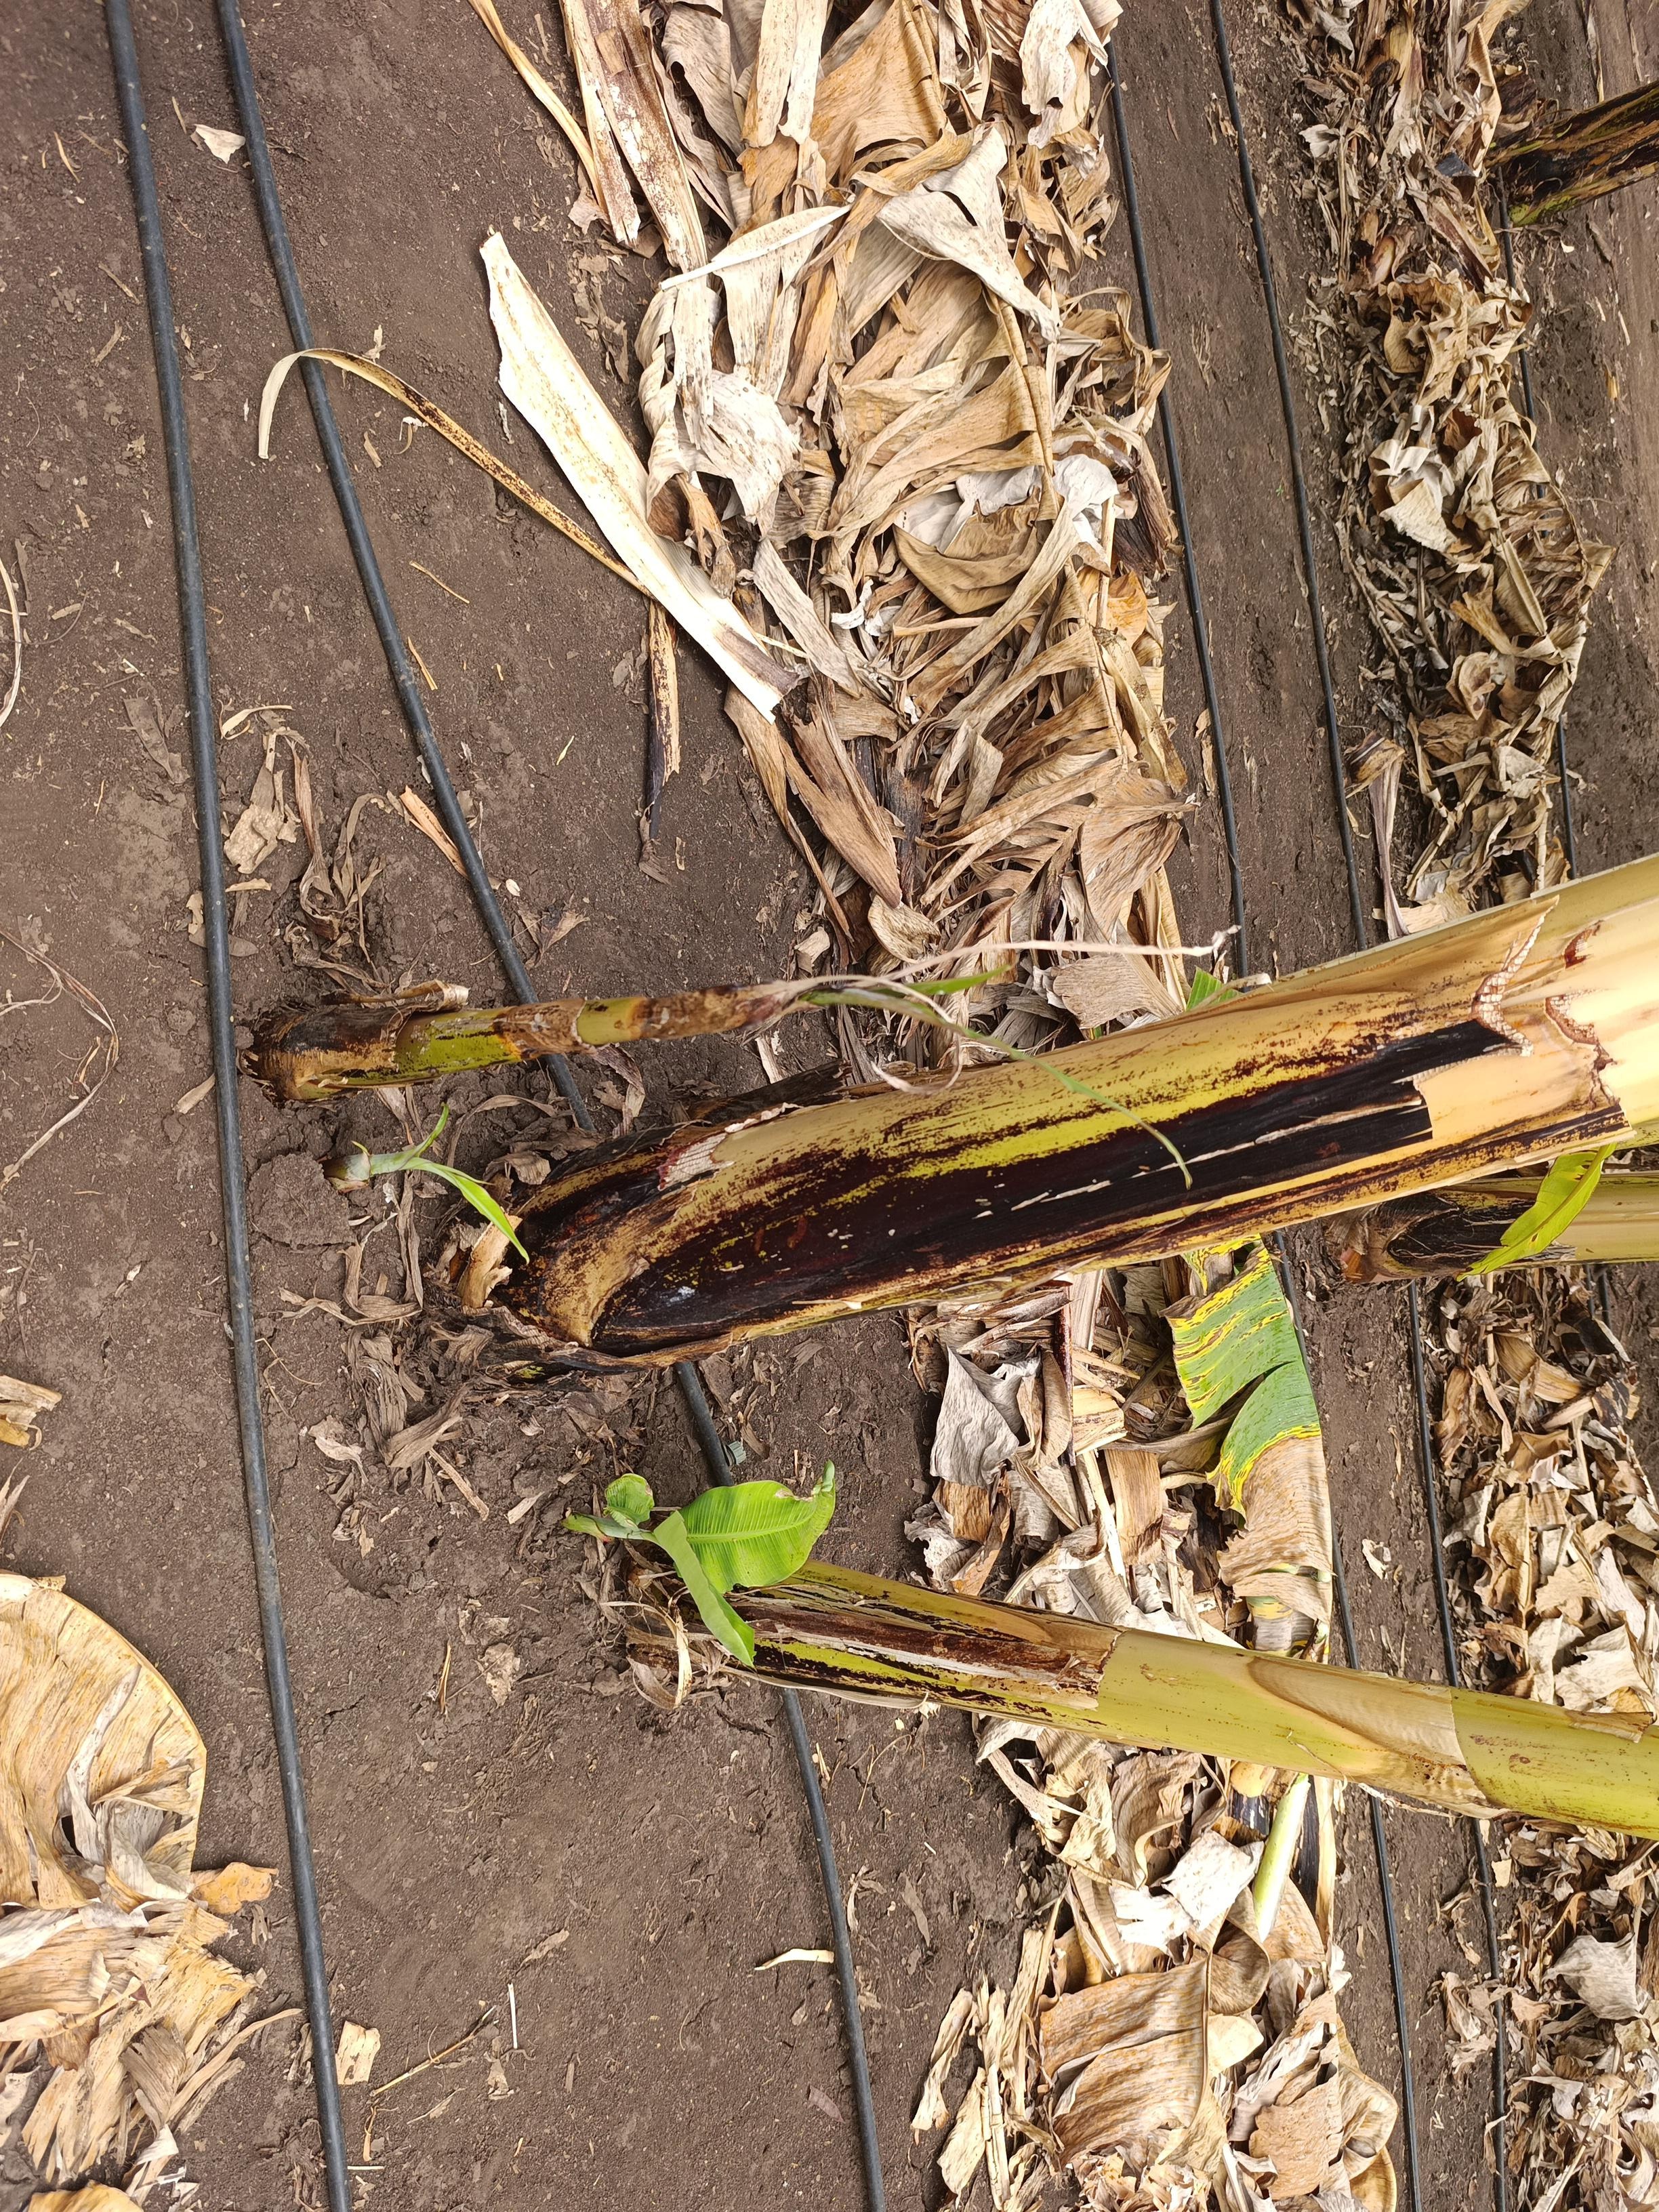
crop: banana
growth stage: emergence sucker
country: Tanzania
